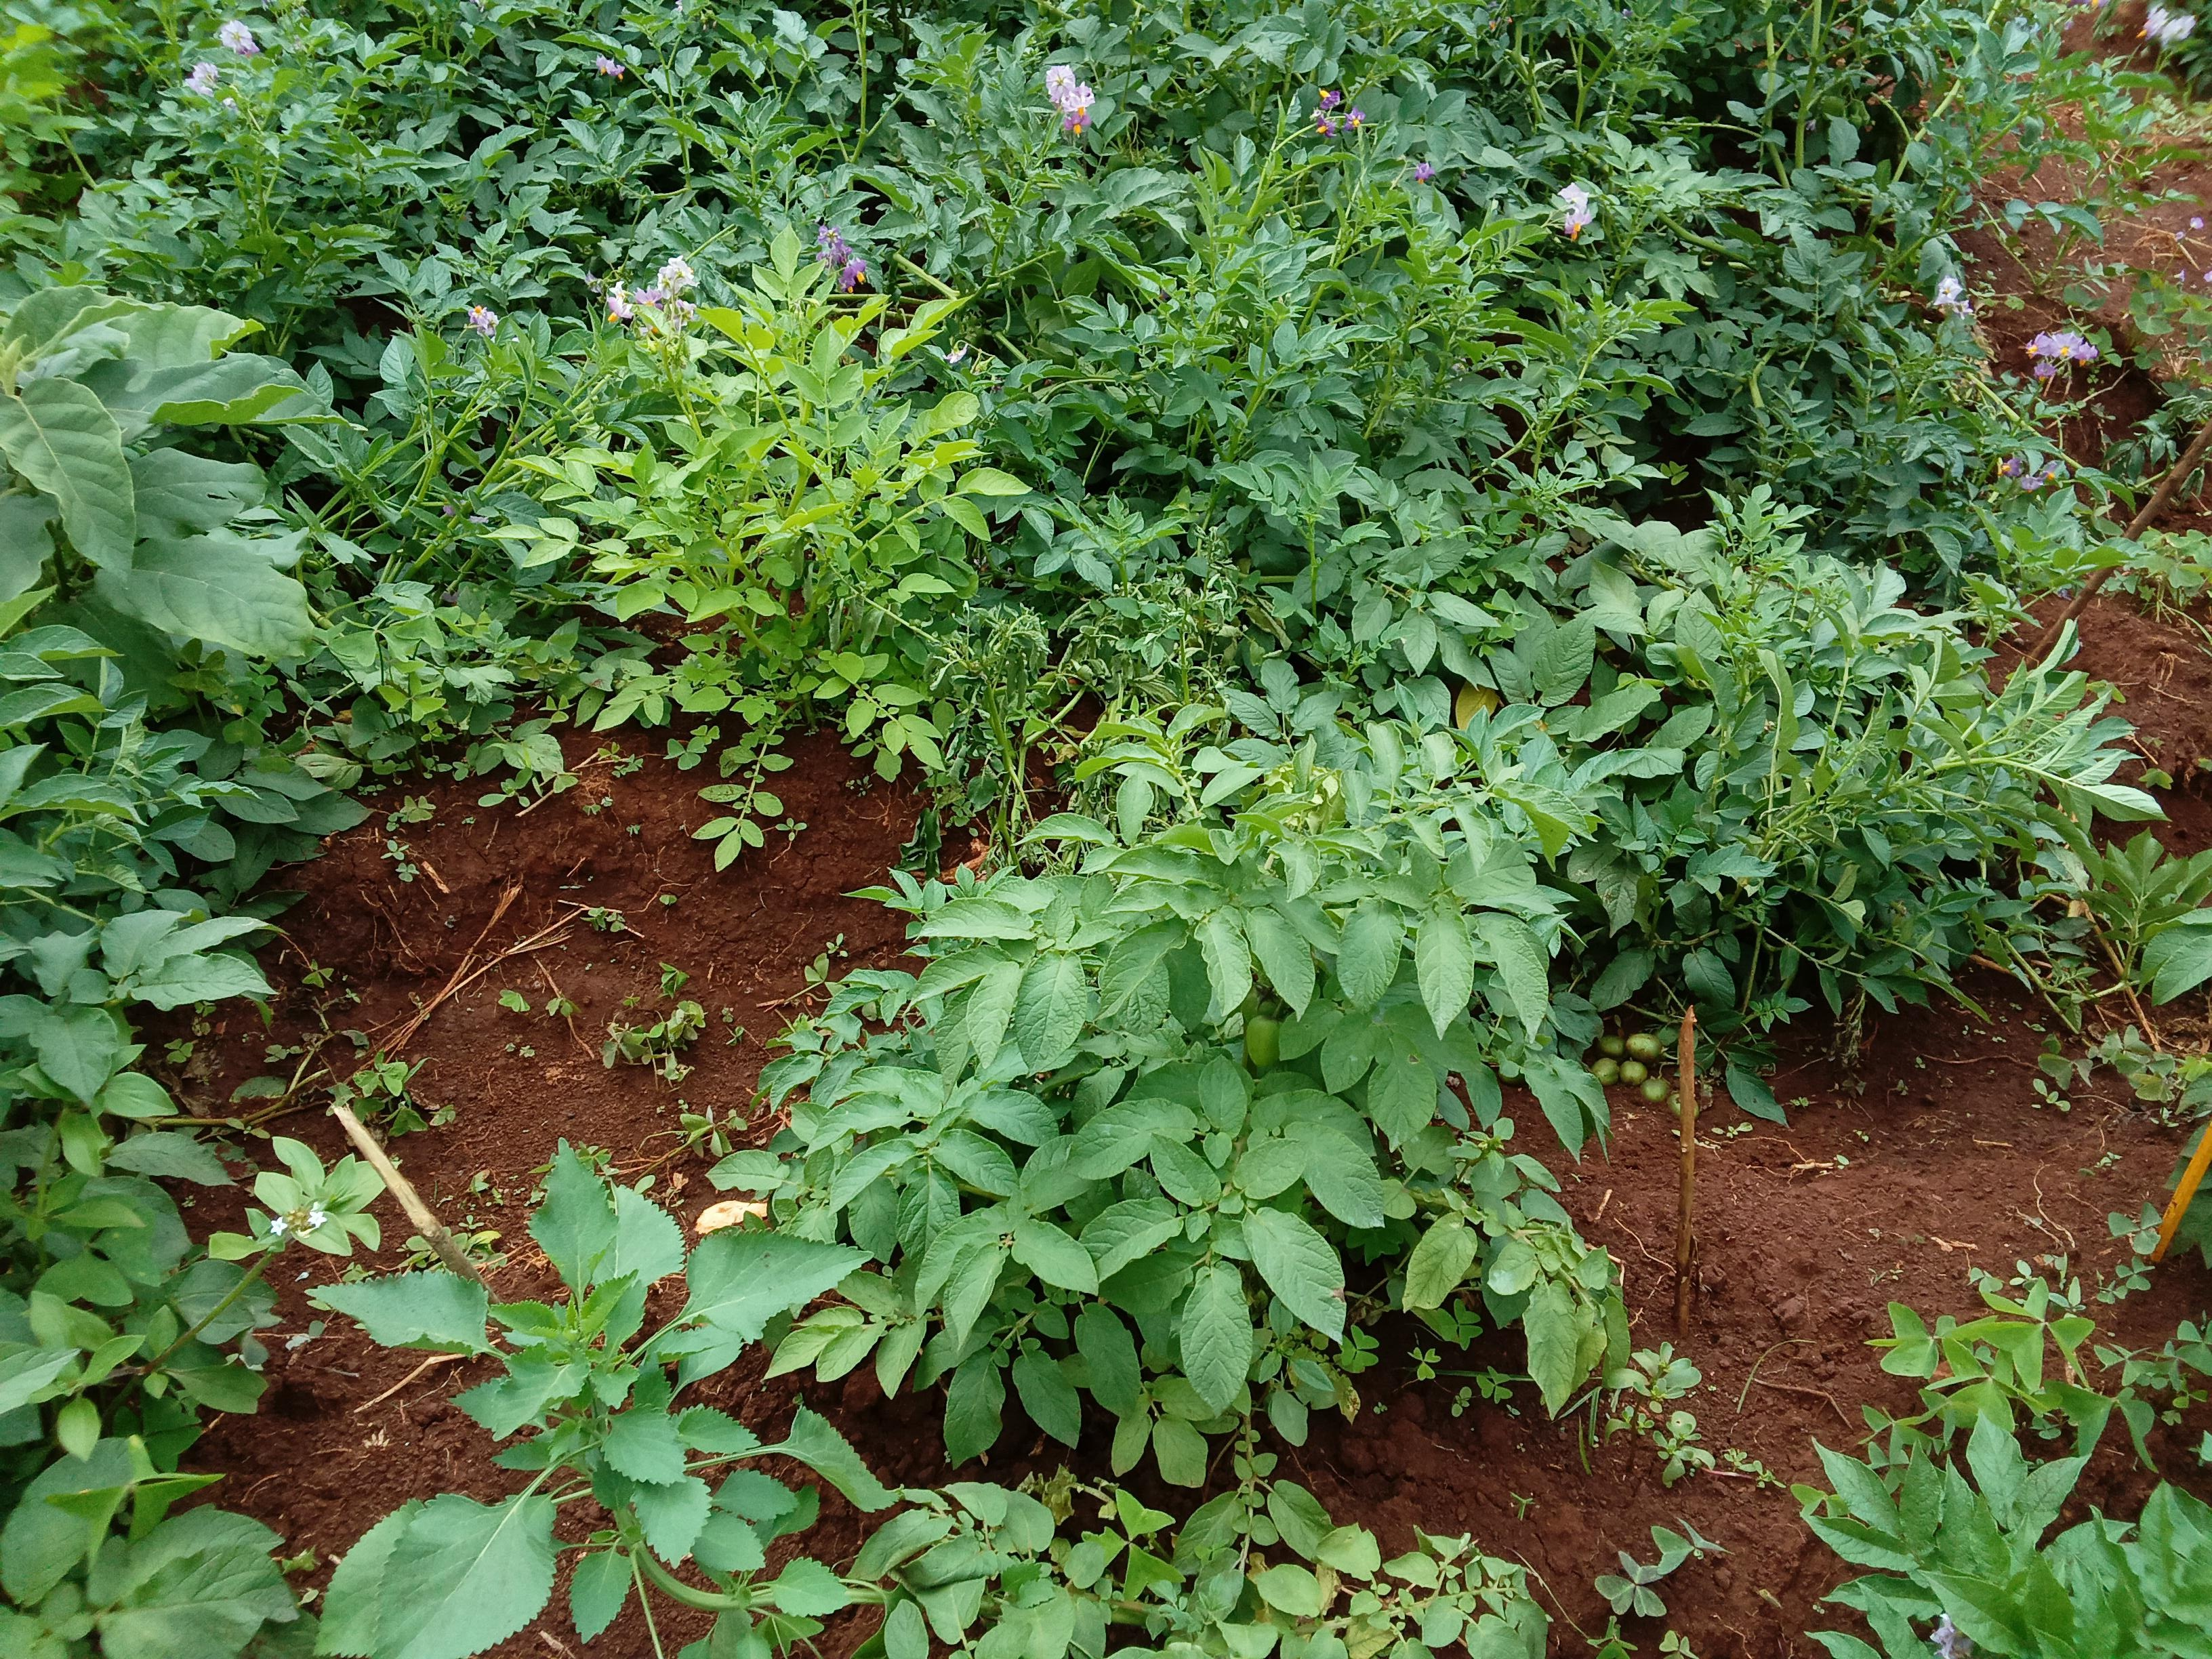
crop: potato
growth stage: flowering
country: Kenya
